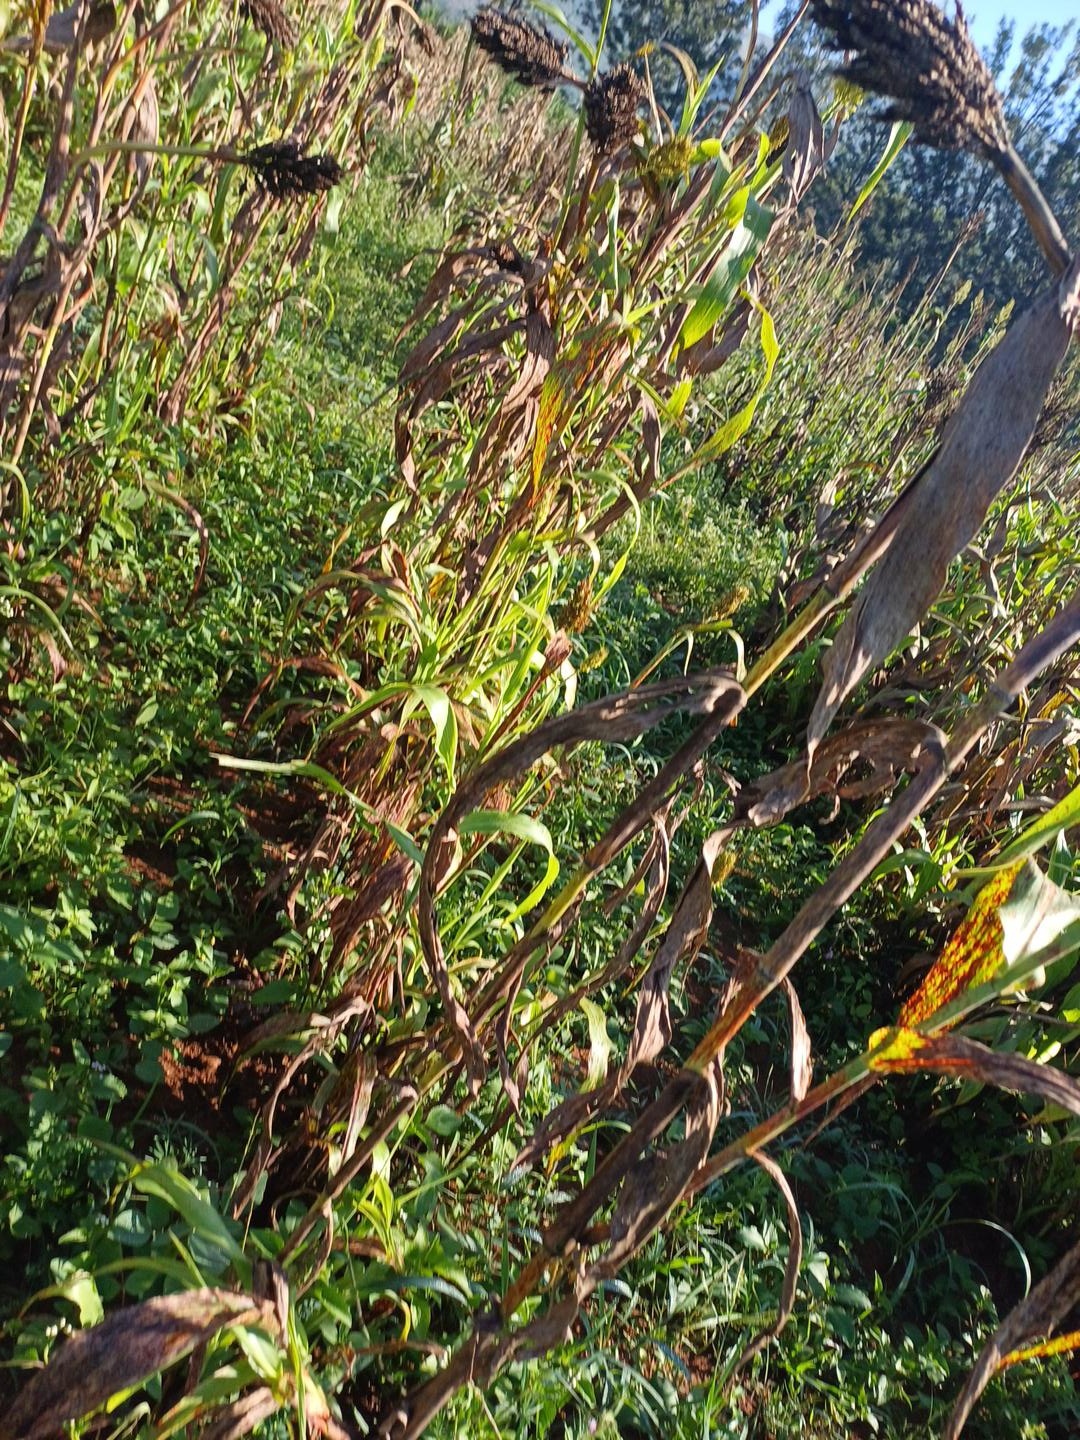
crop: sorghum
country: Kenya
